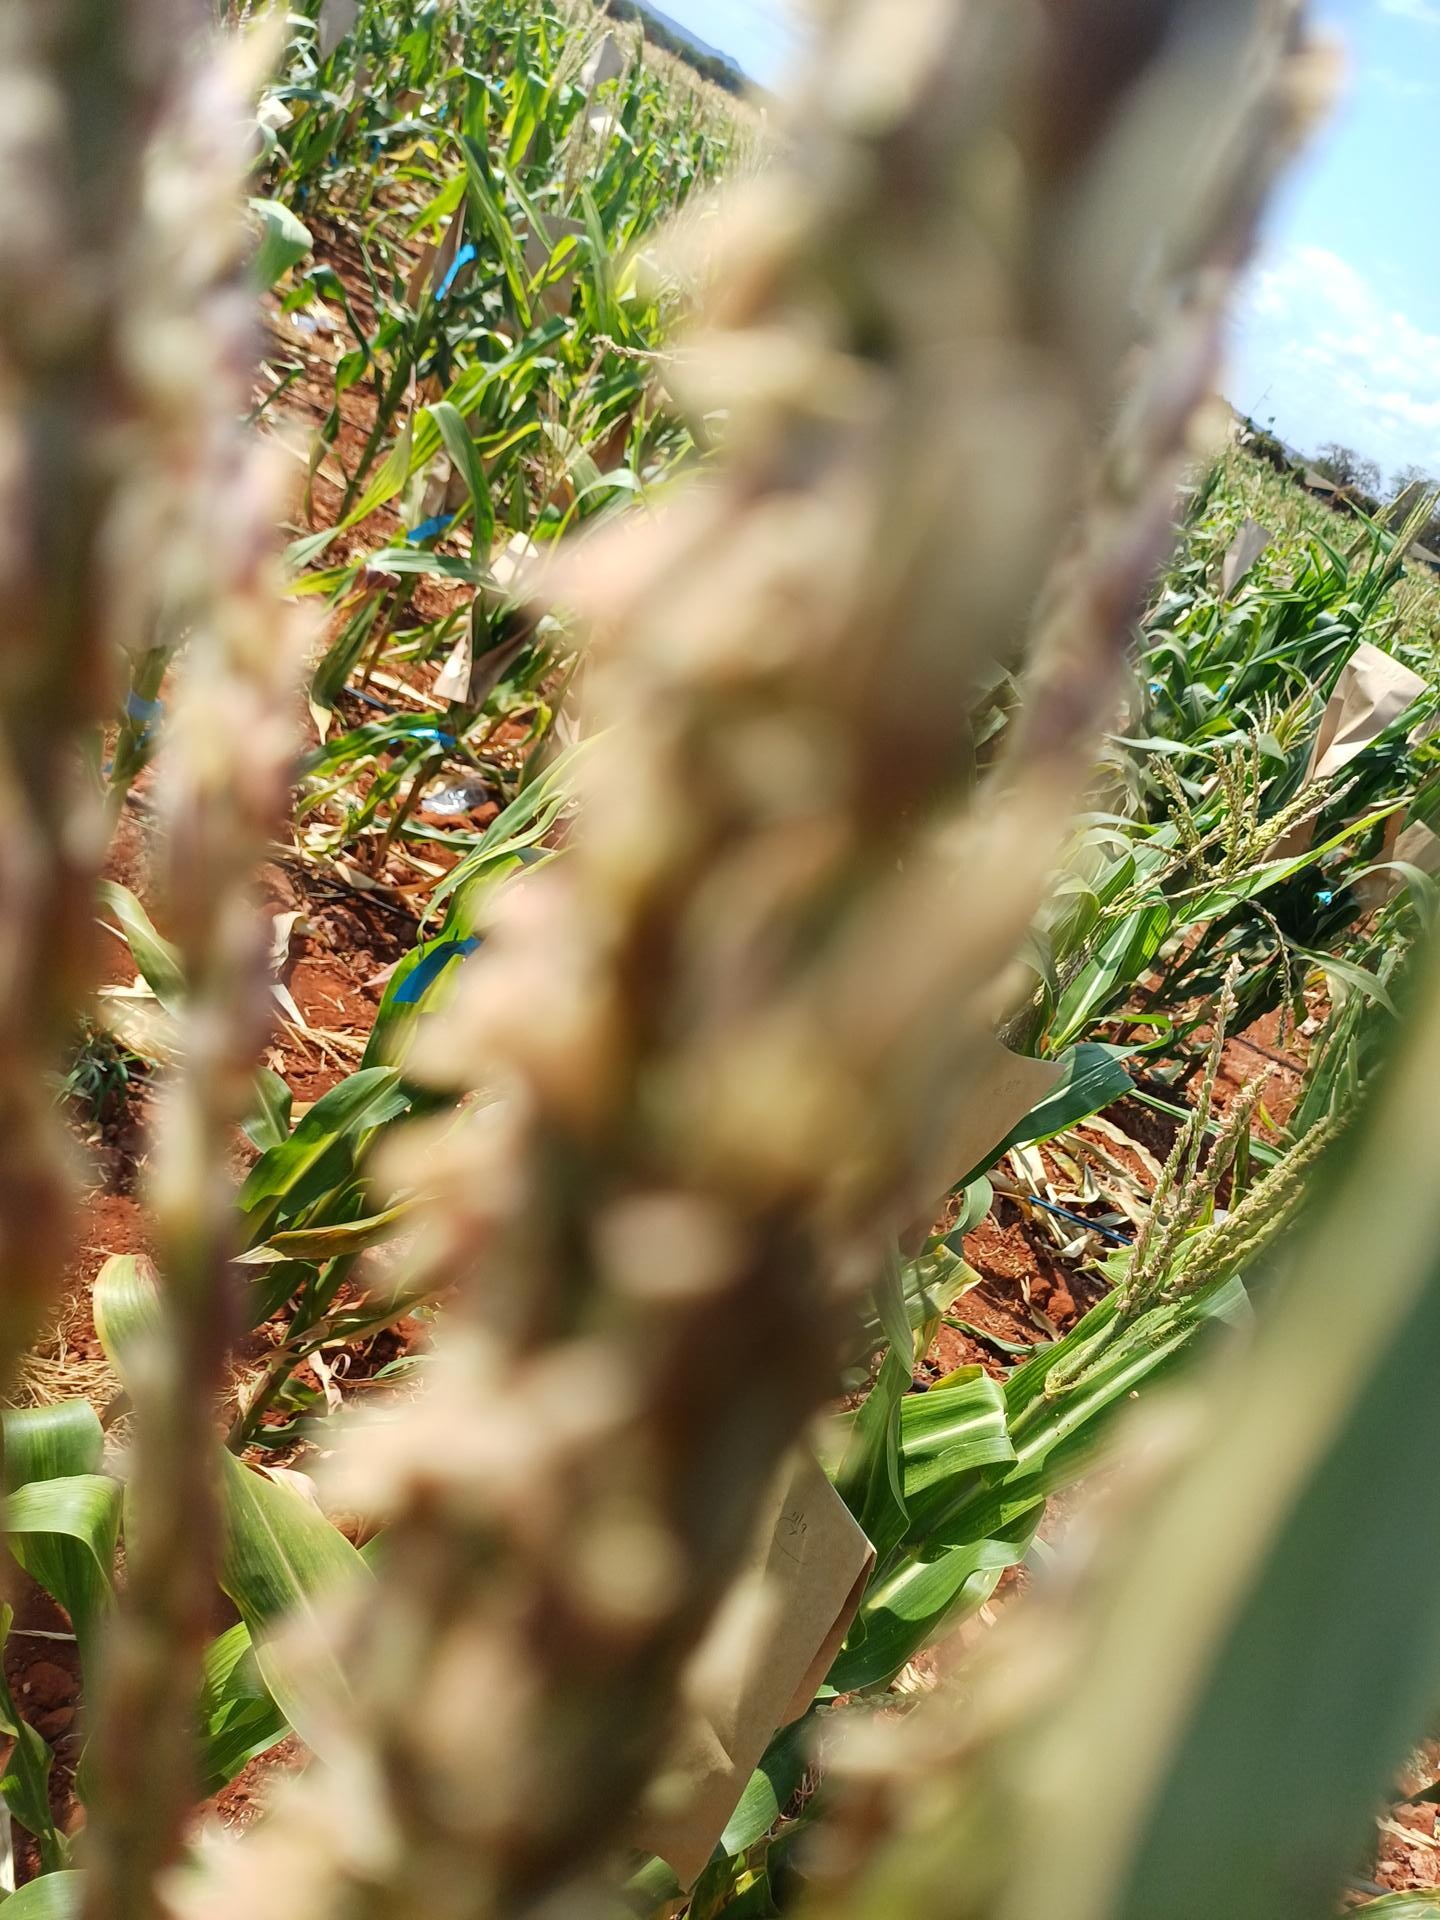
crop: maize
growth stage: flowering
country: Kenya
